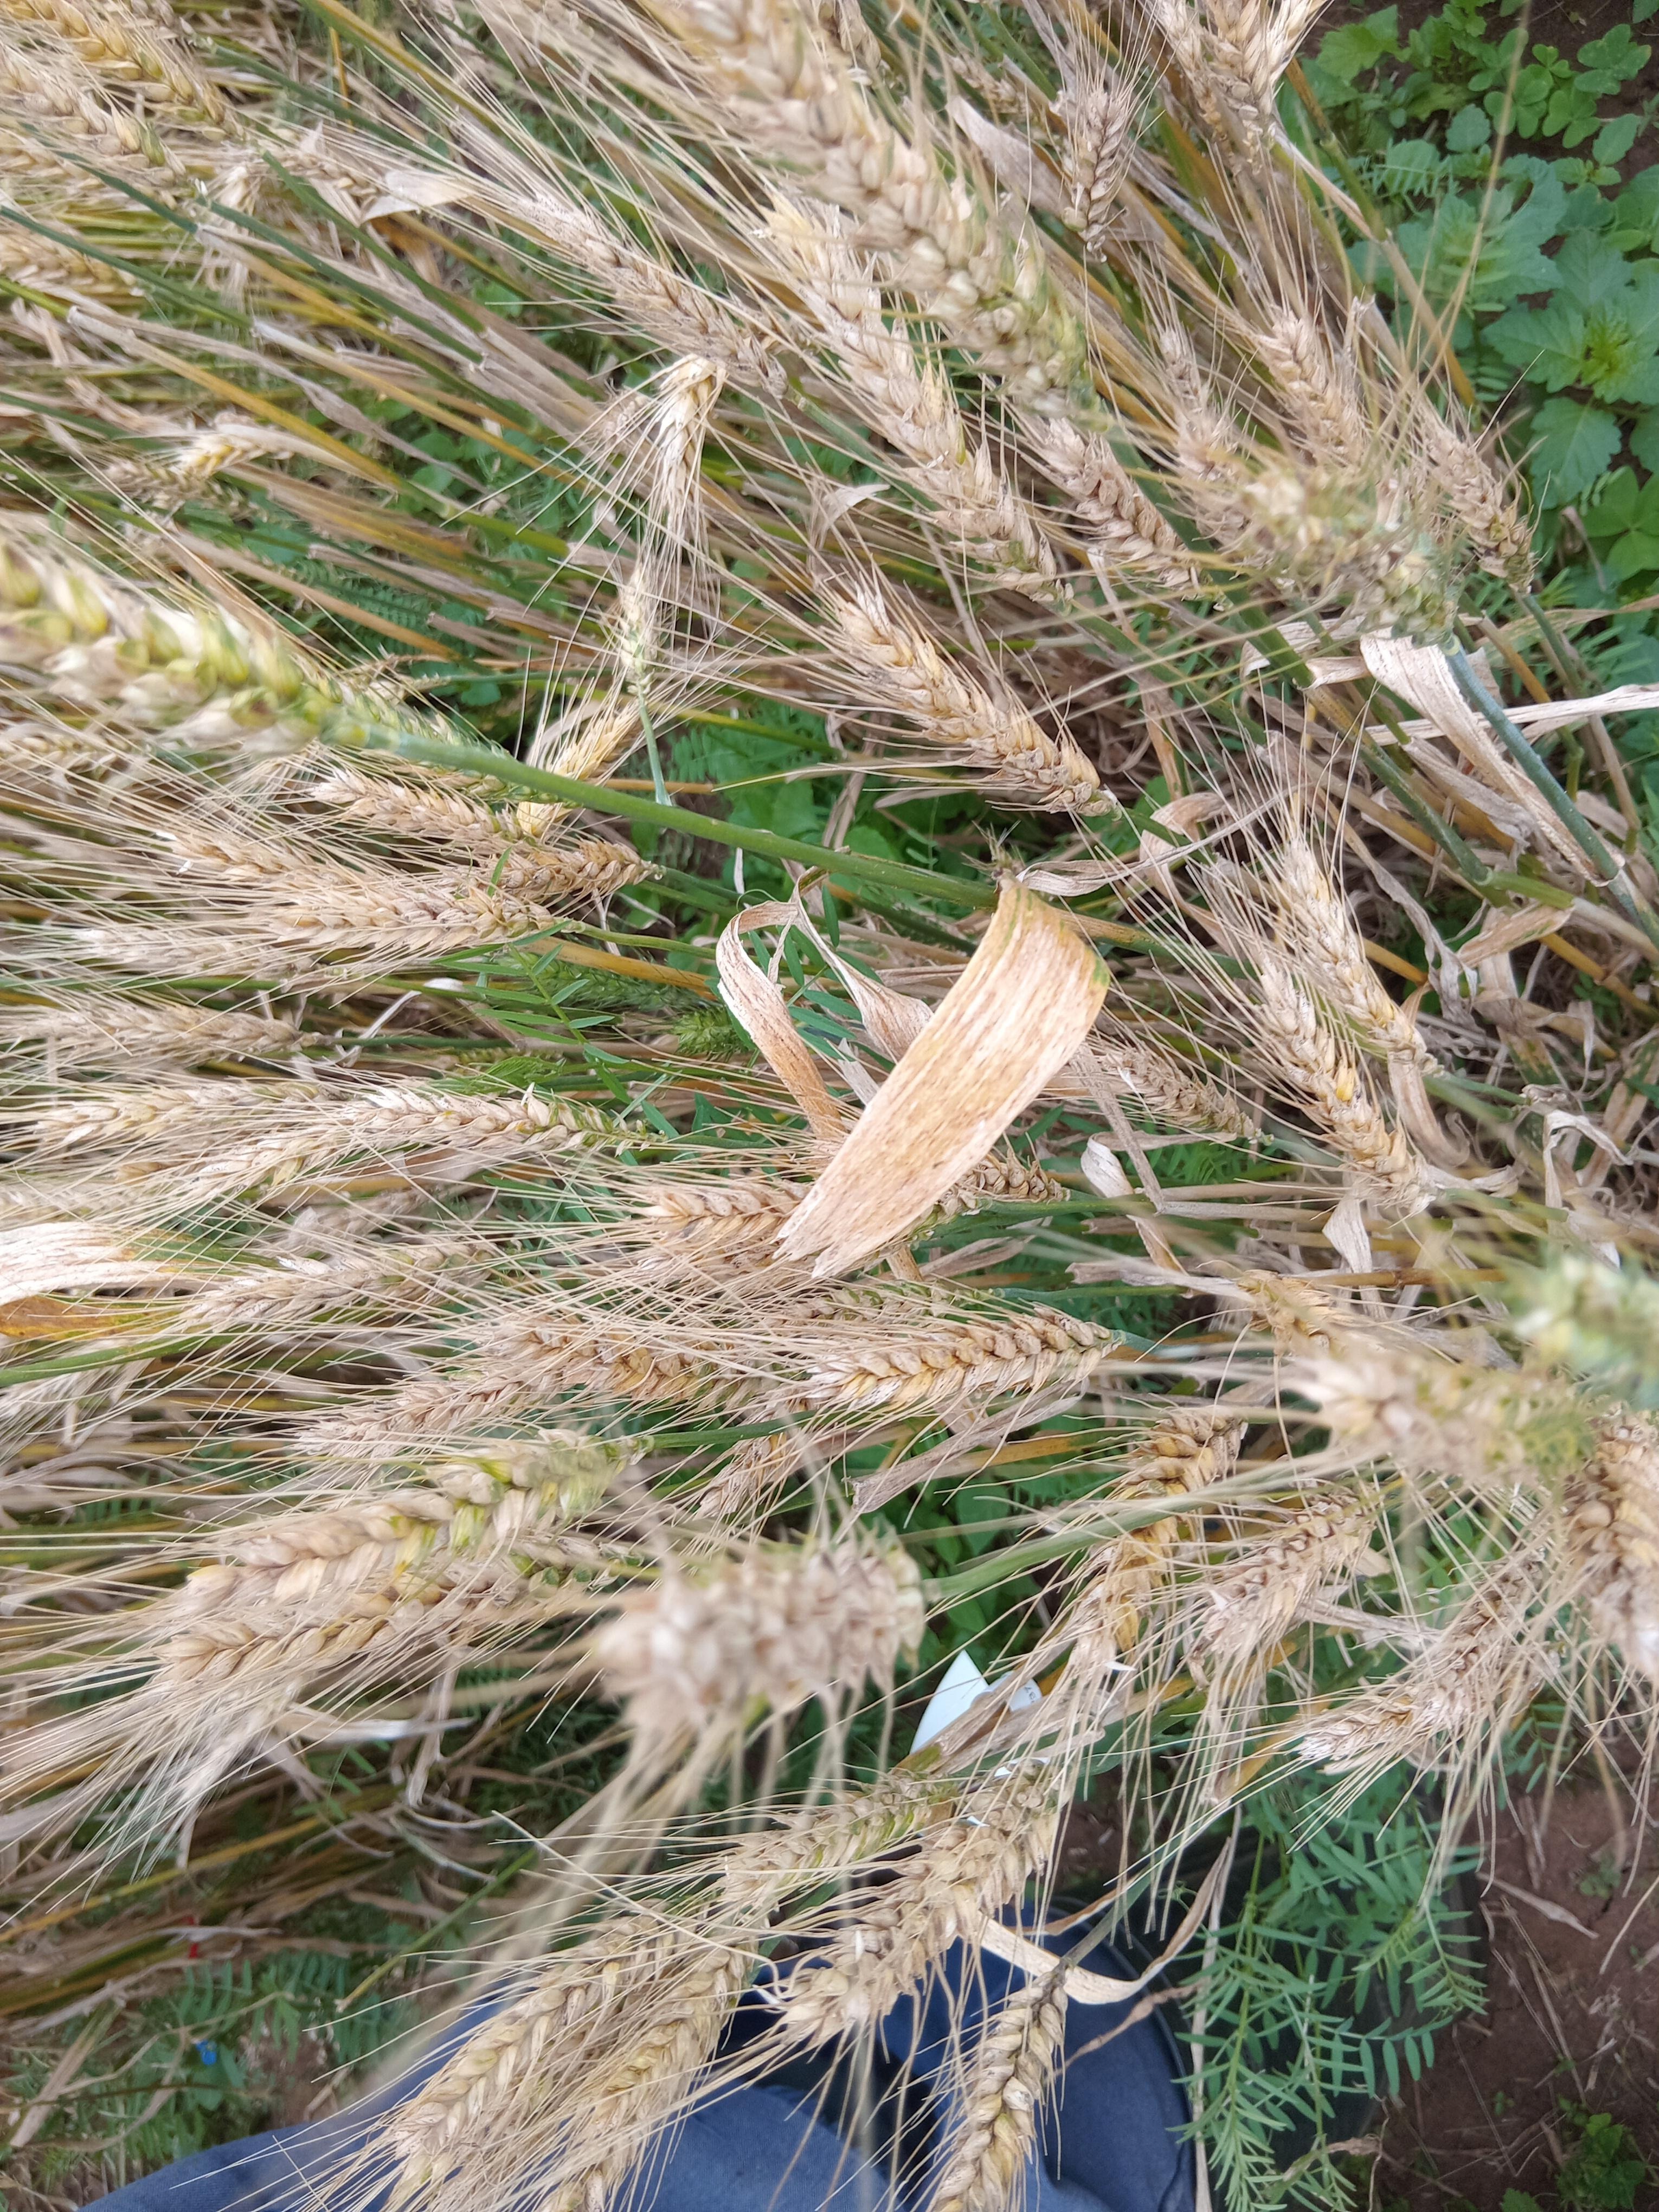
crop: wheat
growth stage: maturity
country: Kenya
